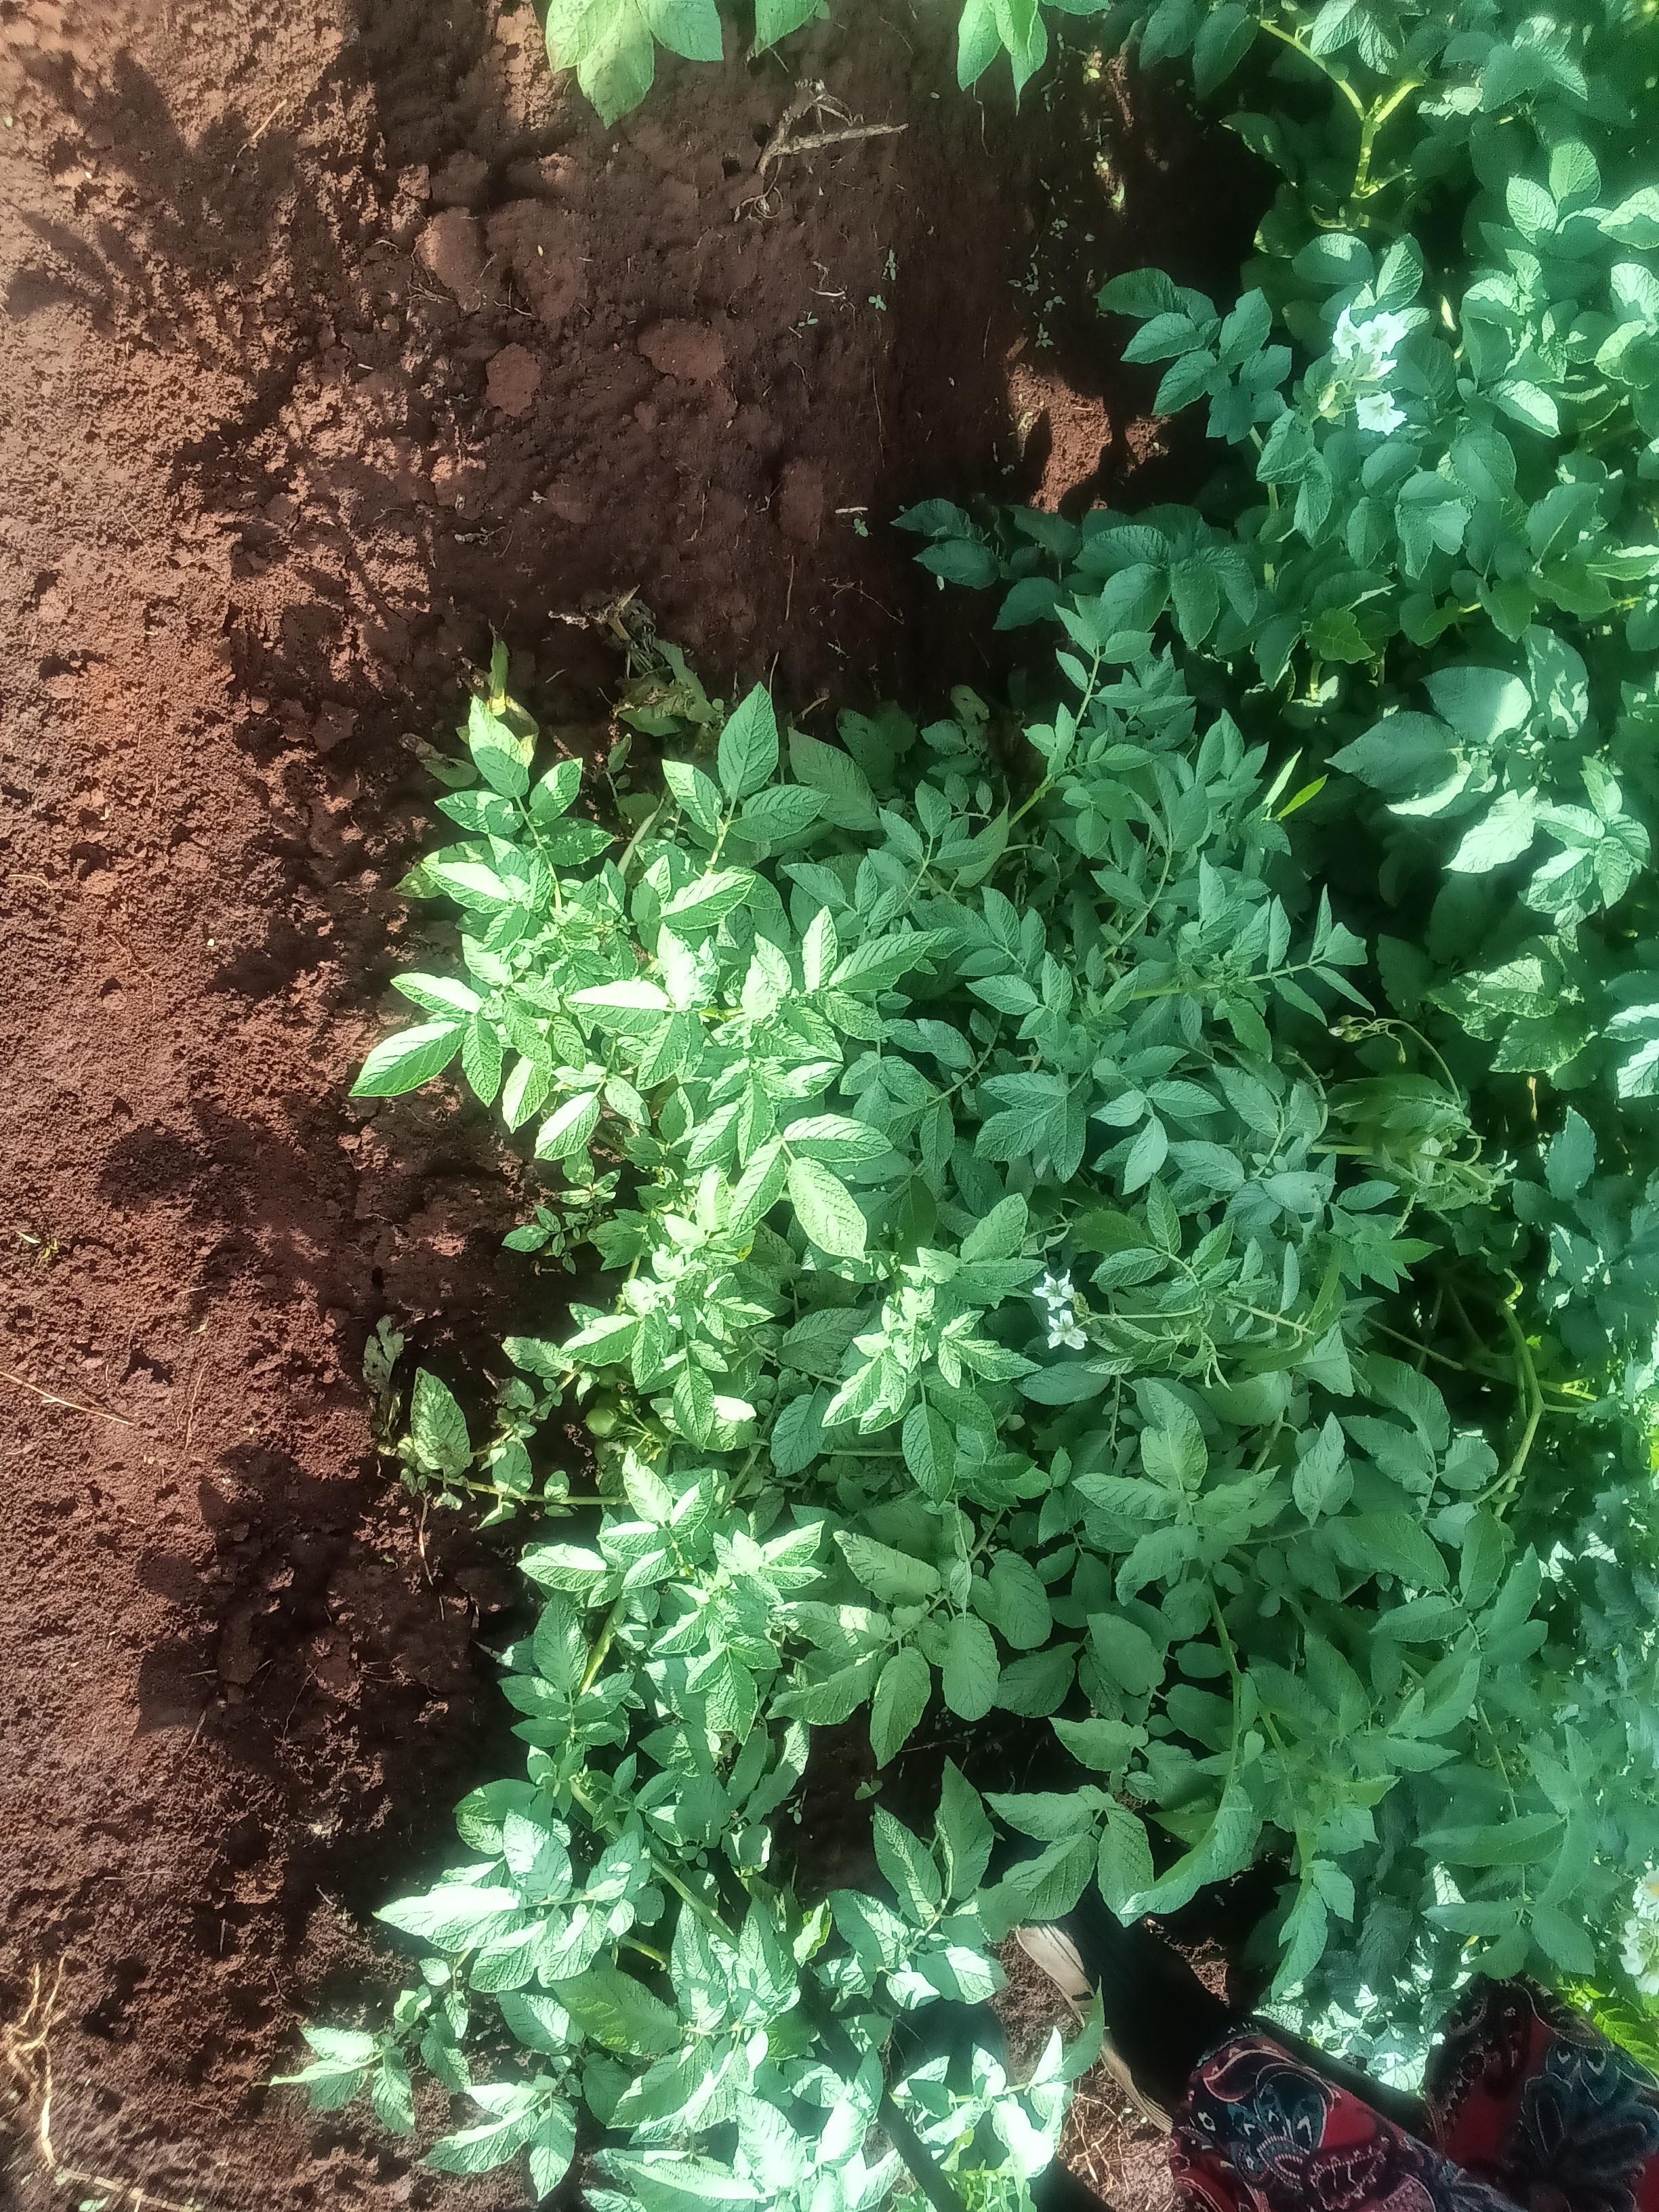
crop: potato
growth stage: flowering
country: Kenya
